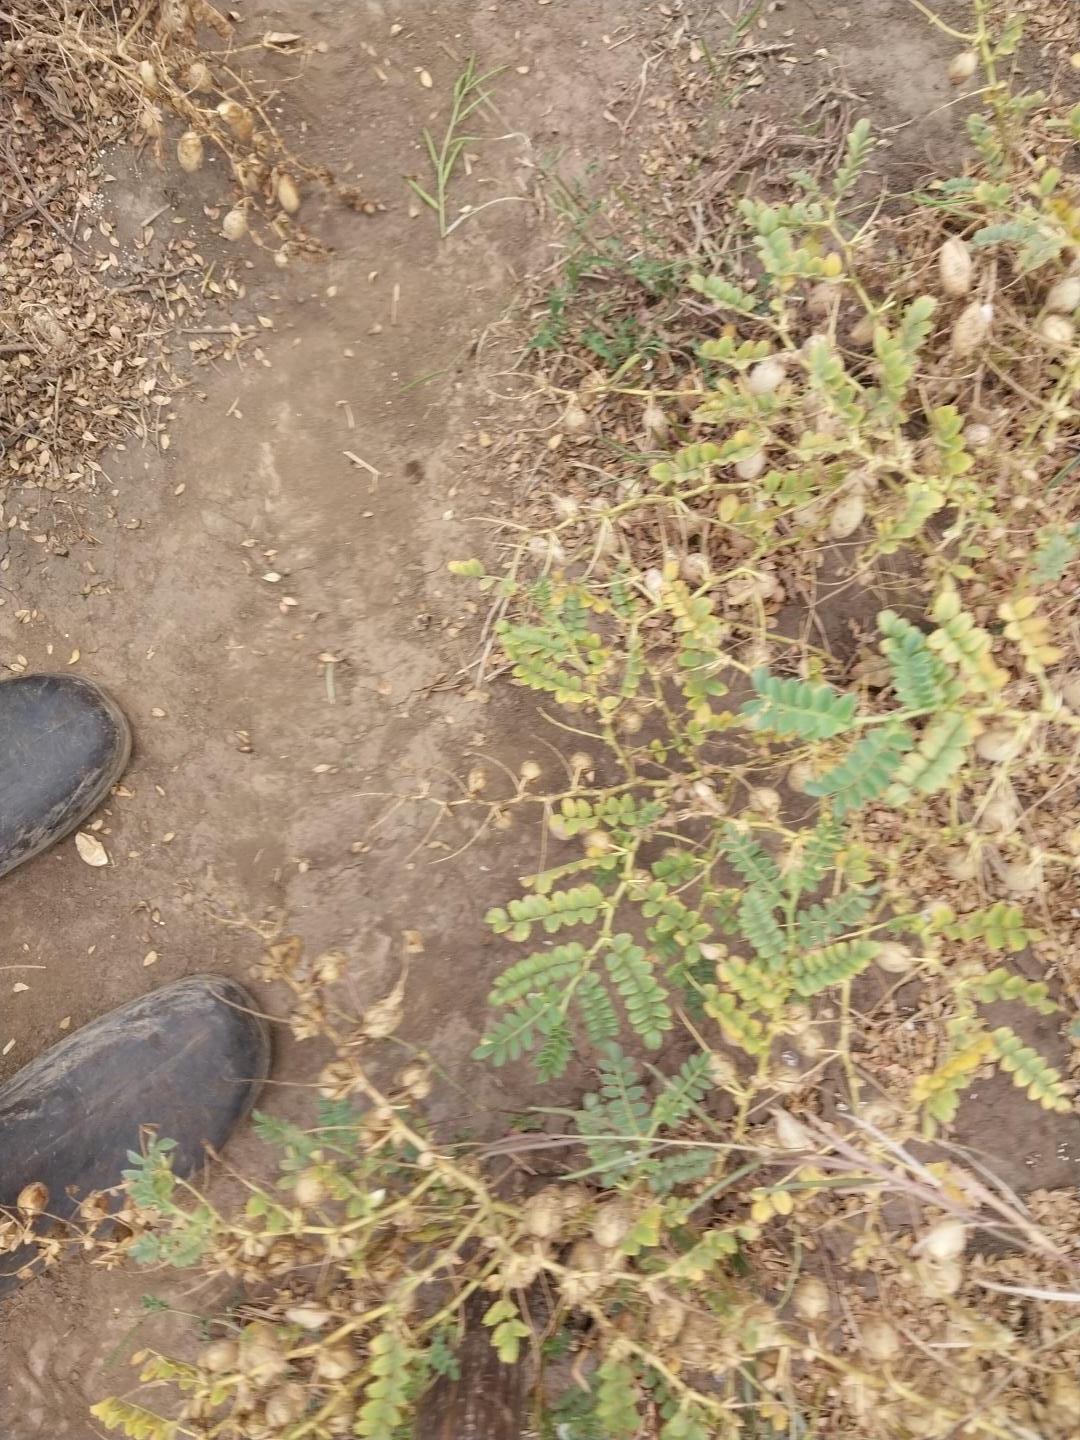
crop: chickpea
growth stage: development pod
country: Tanzania
